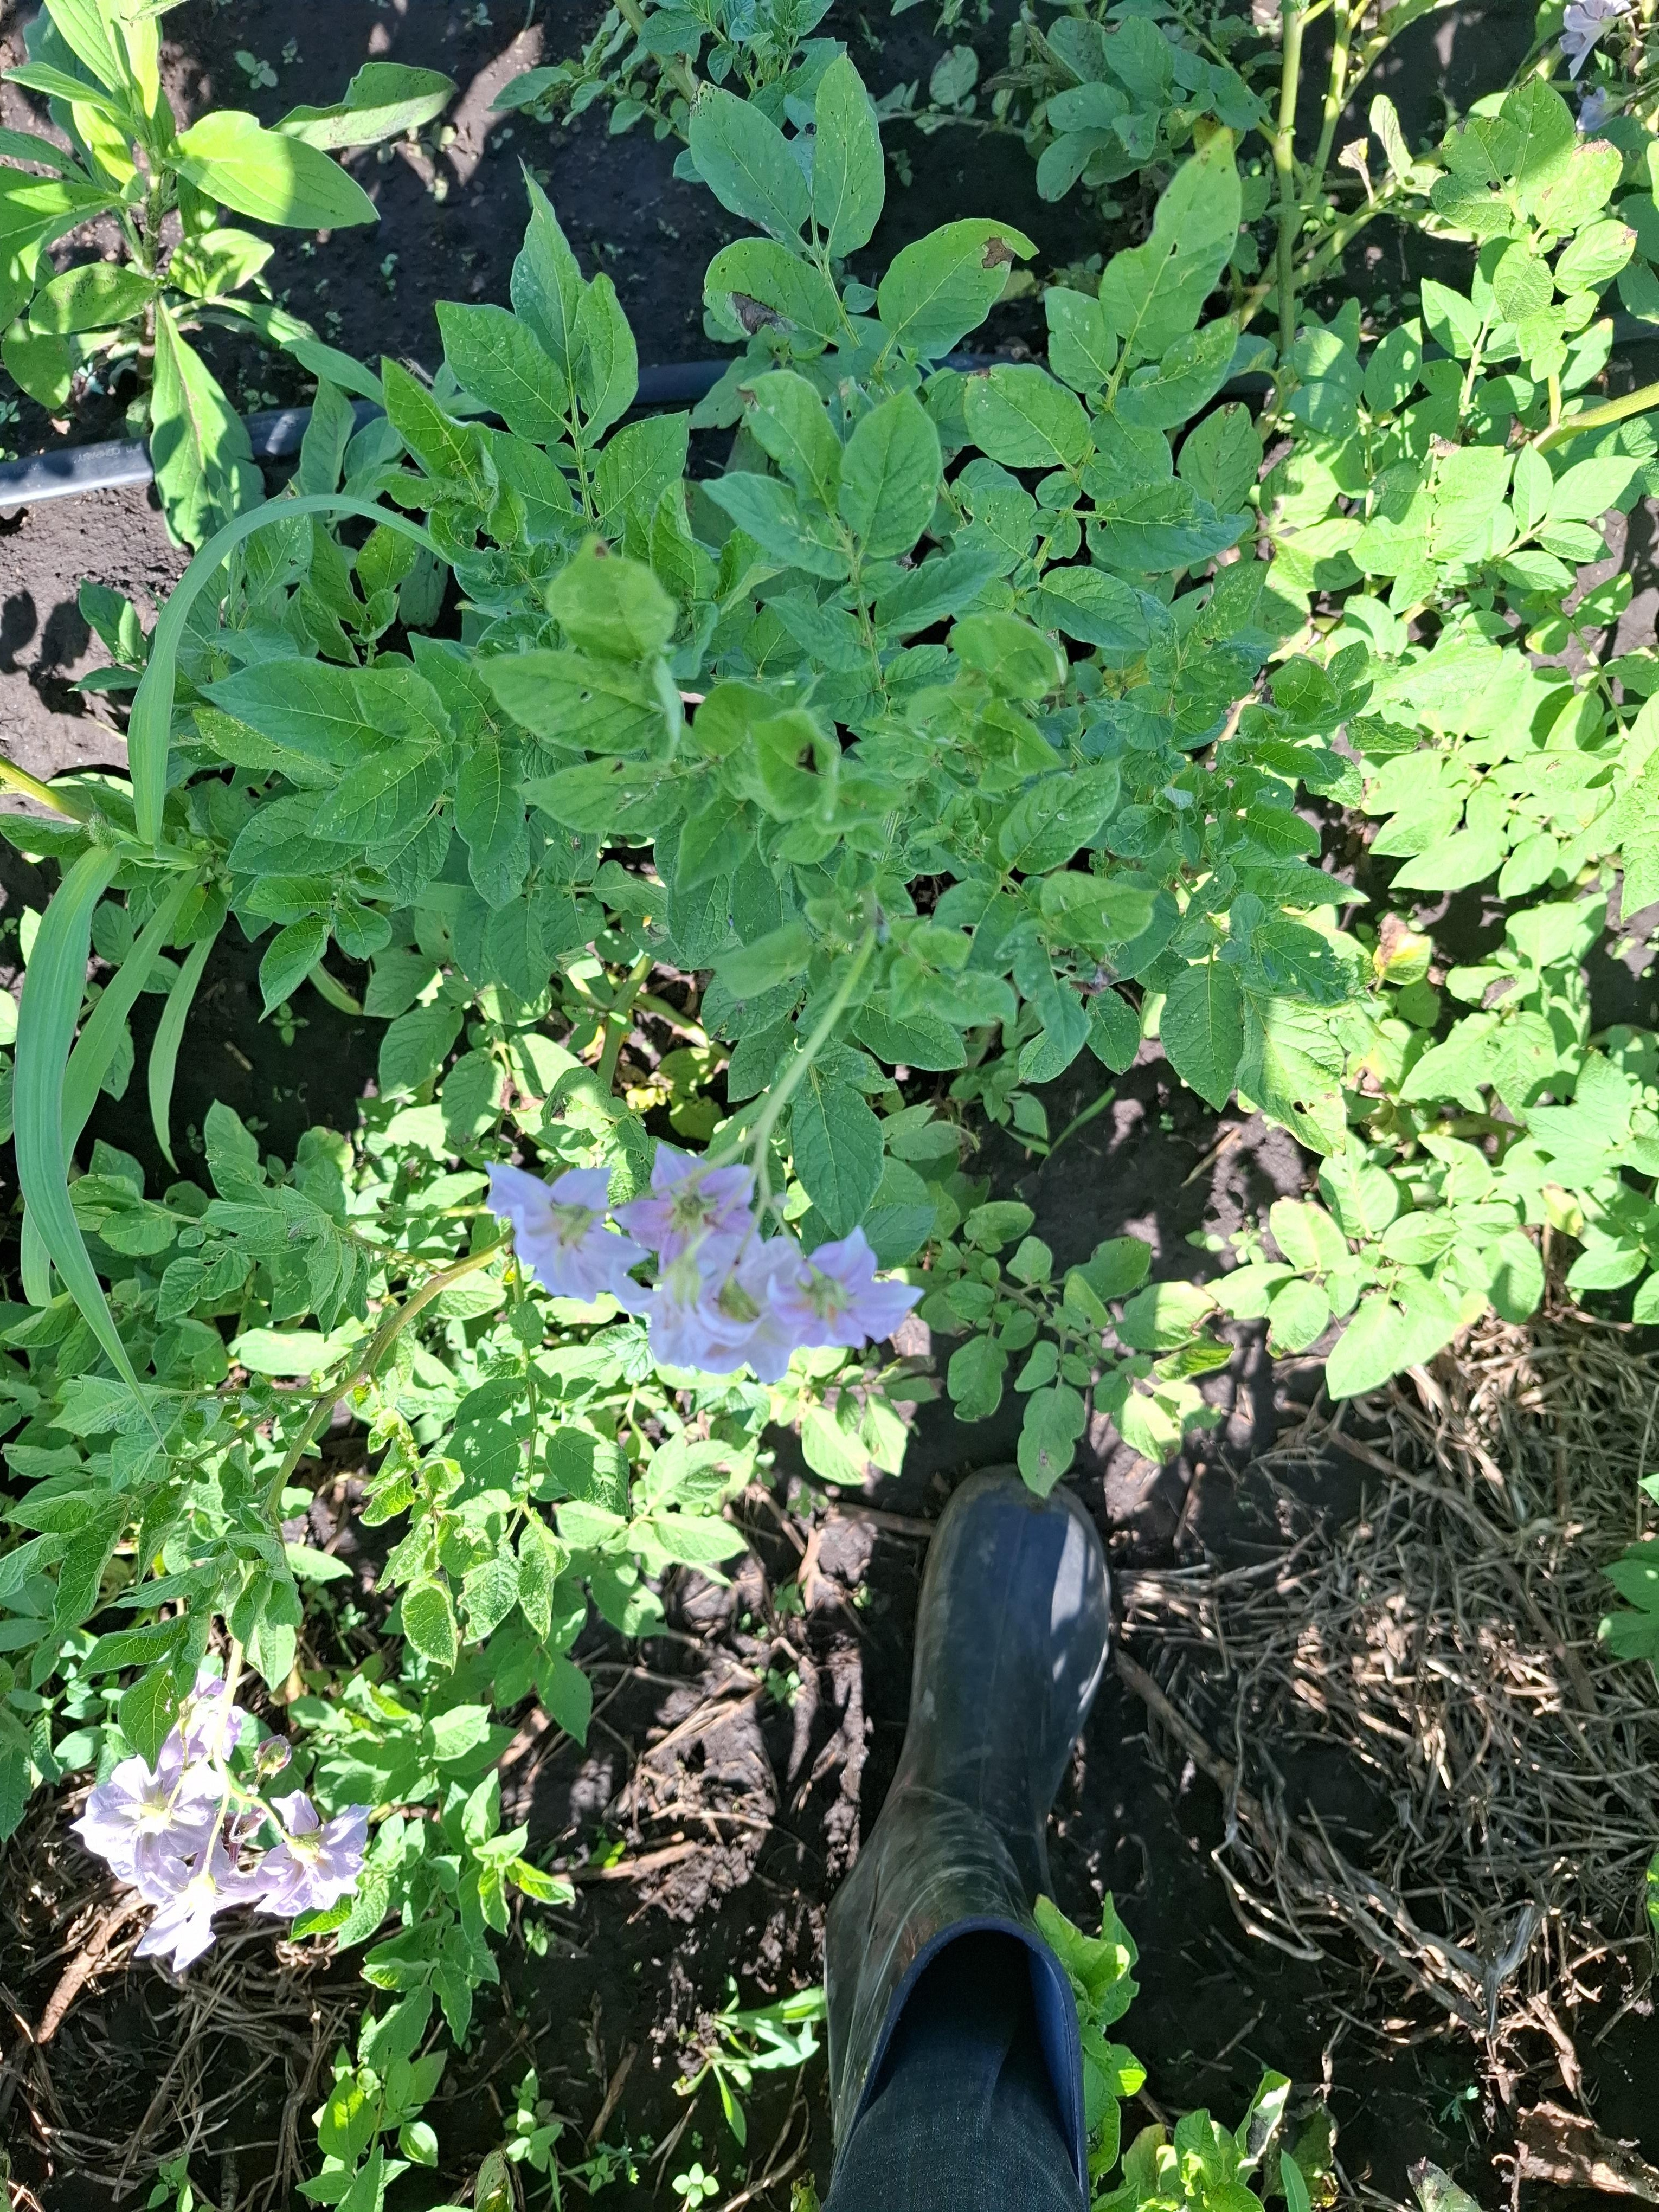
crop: potato
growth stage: flowering
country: Tanzania
